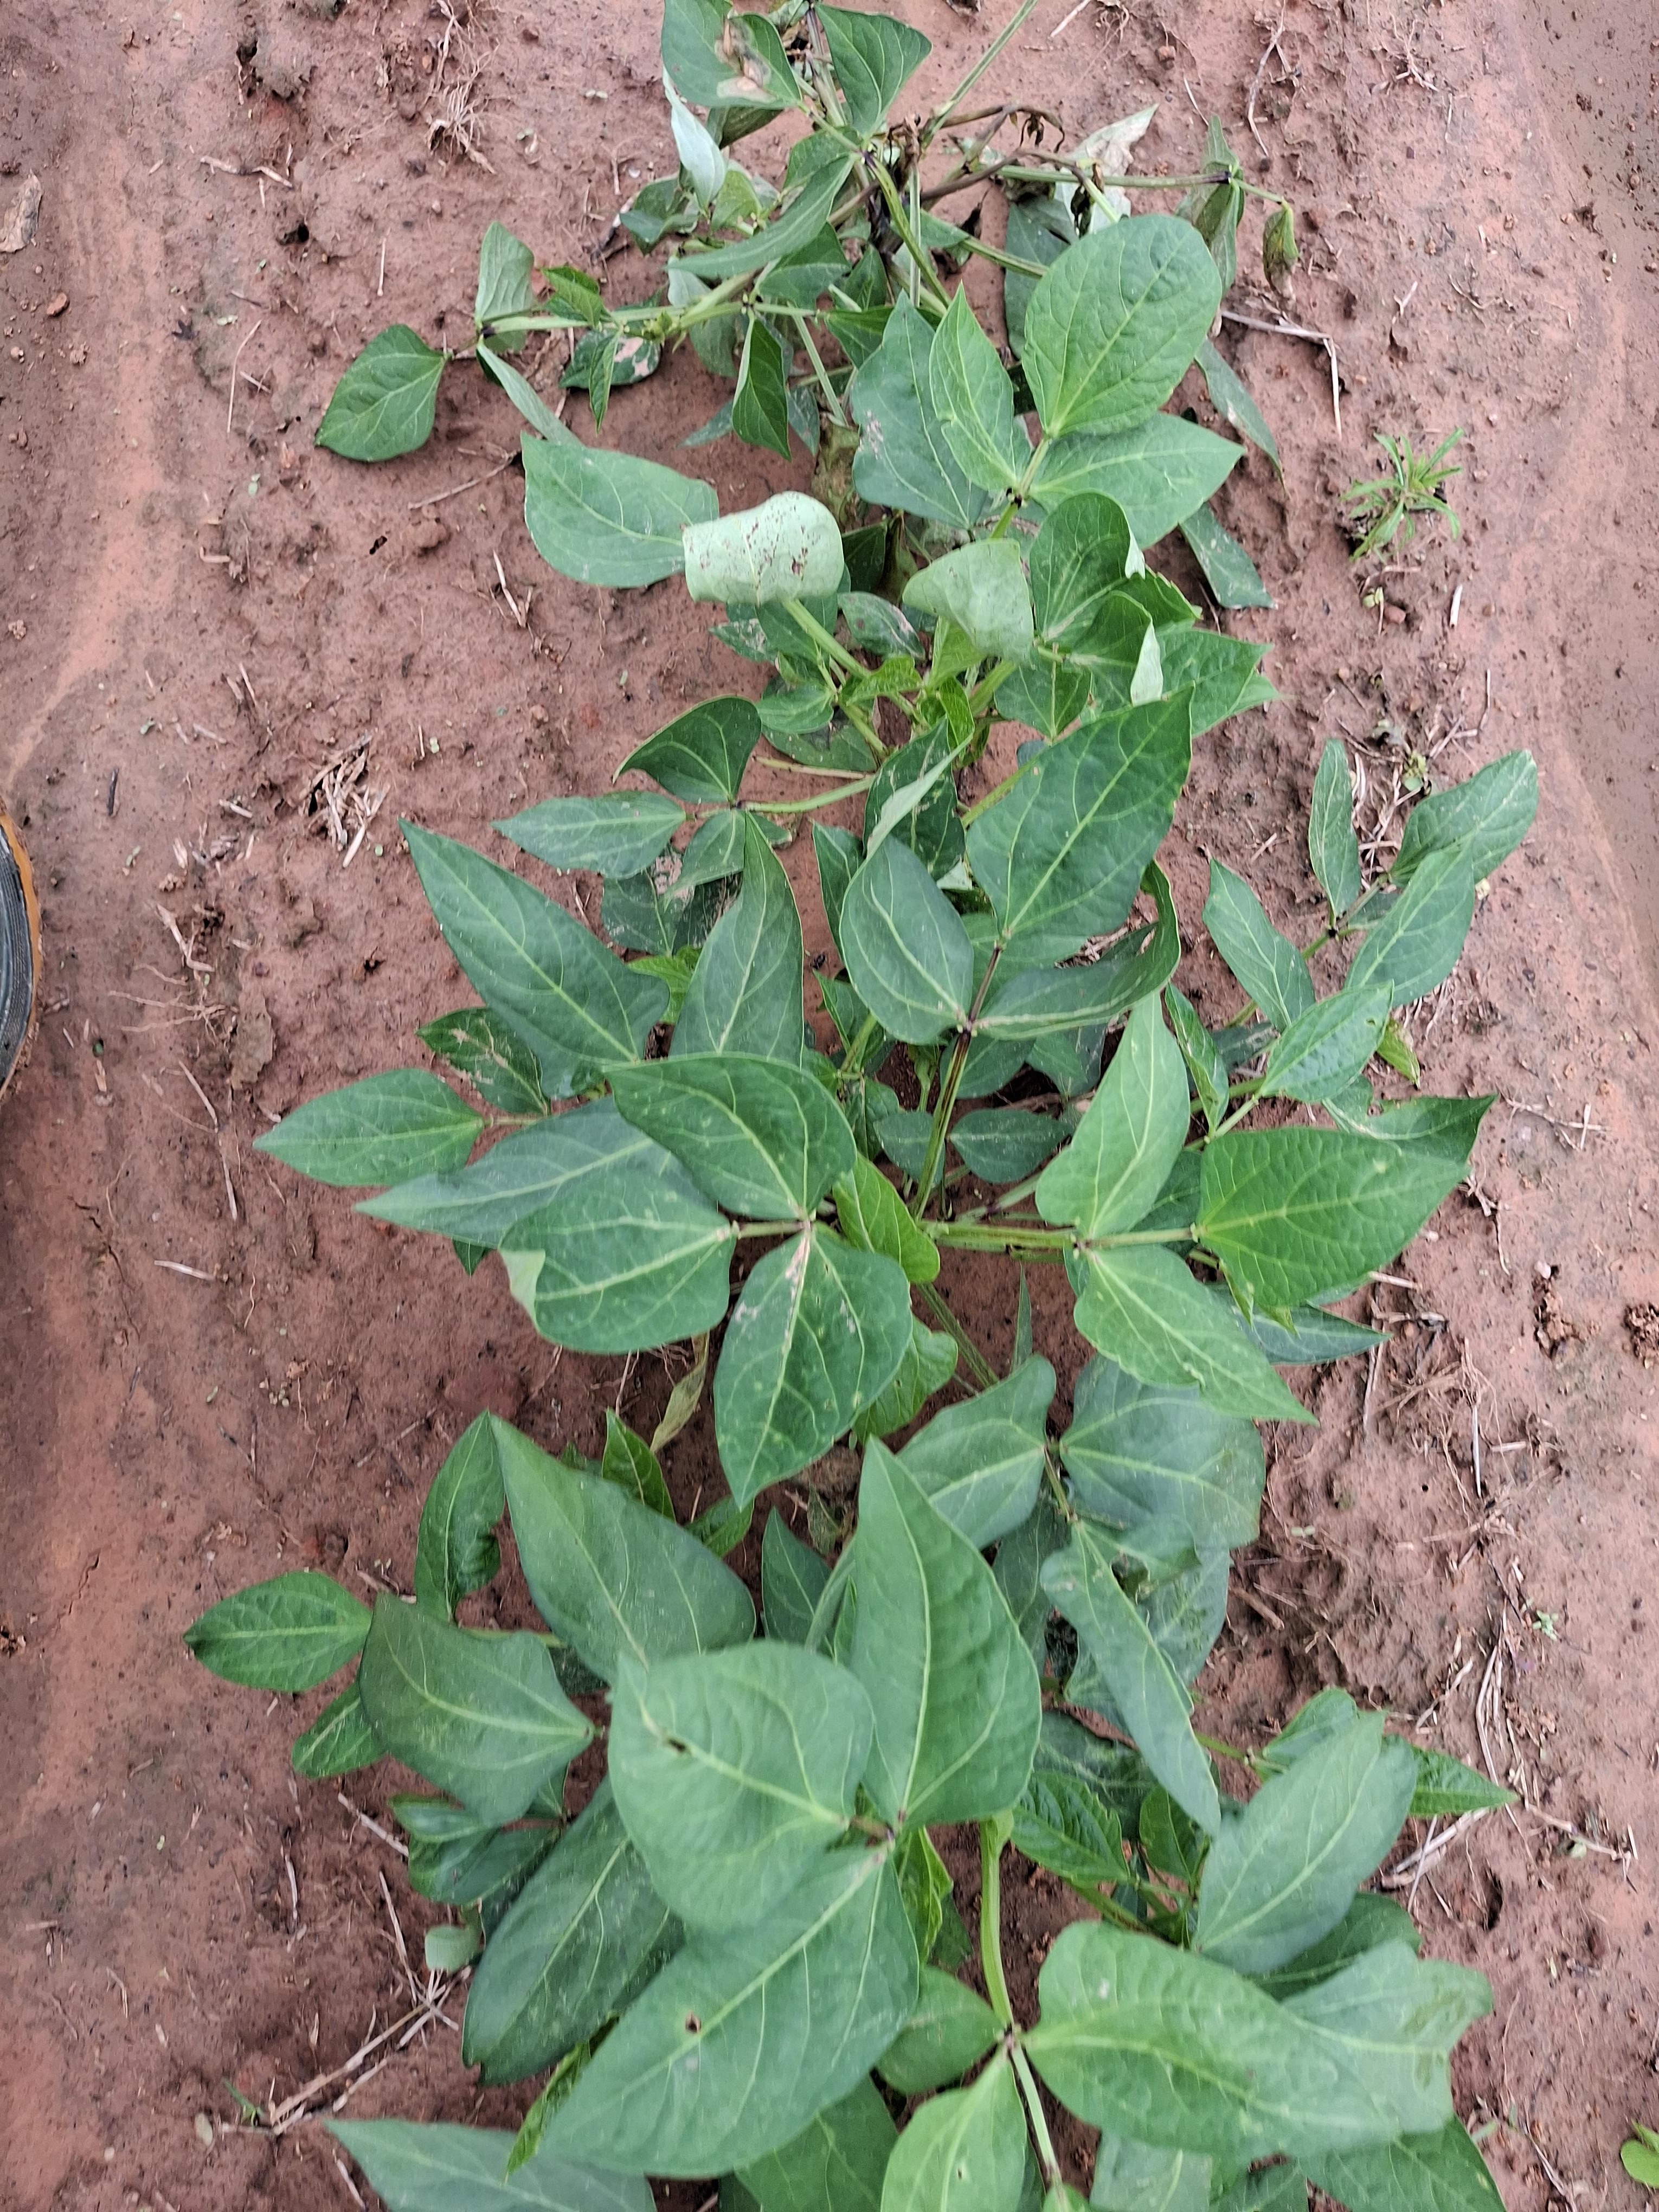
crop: cowpea
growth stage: vegetative
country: Nigeria
